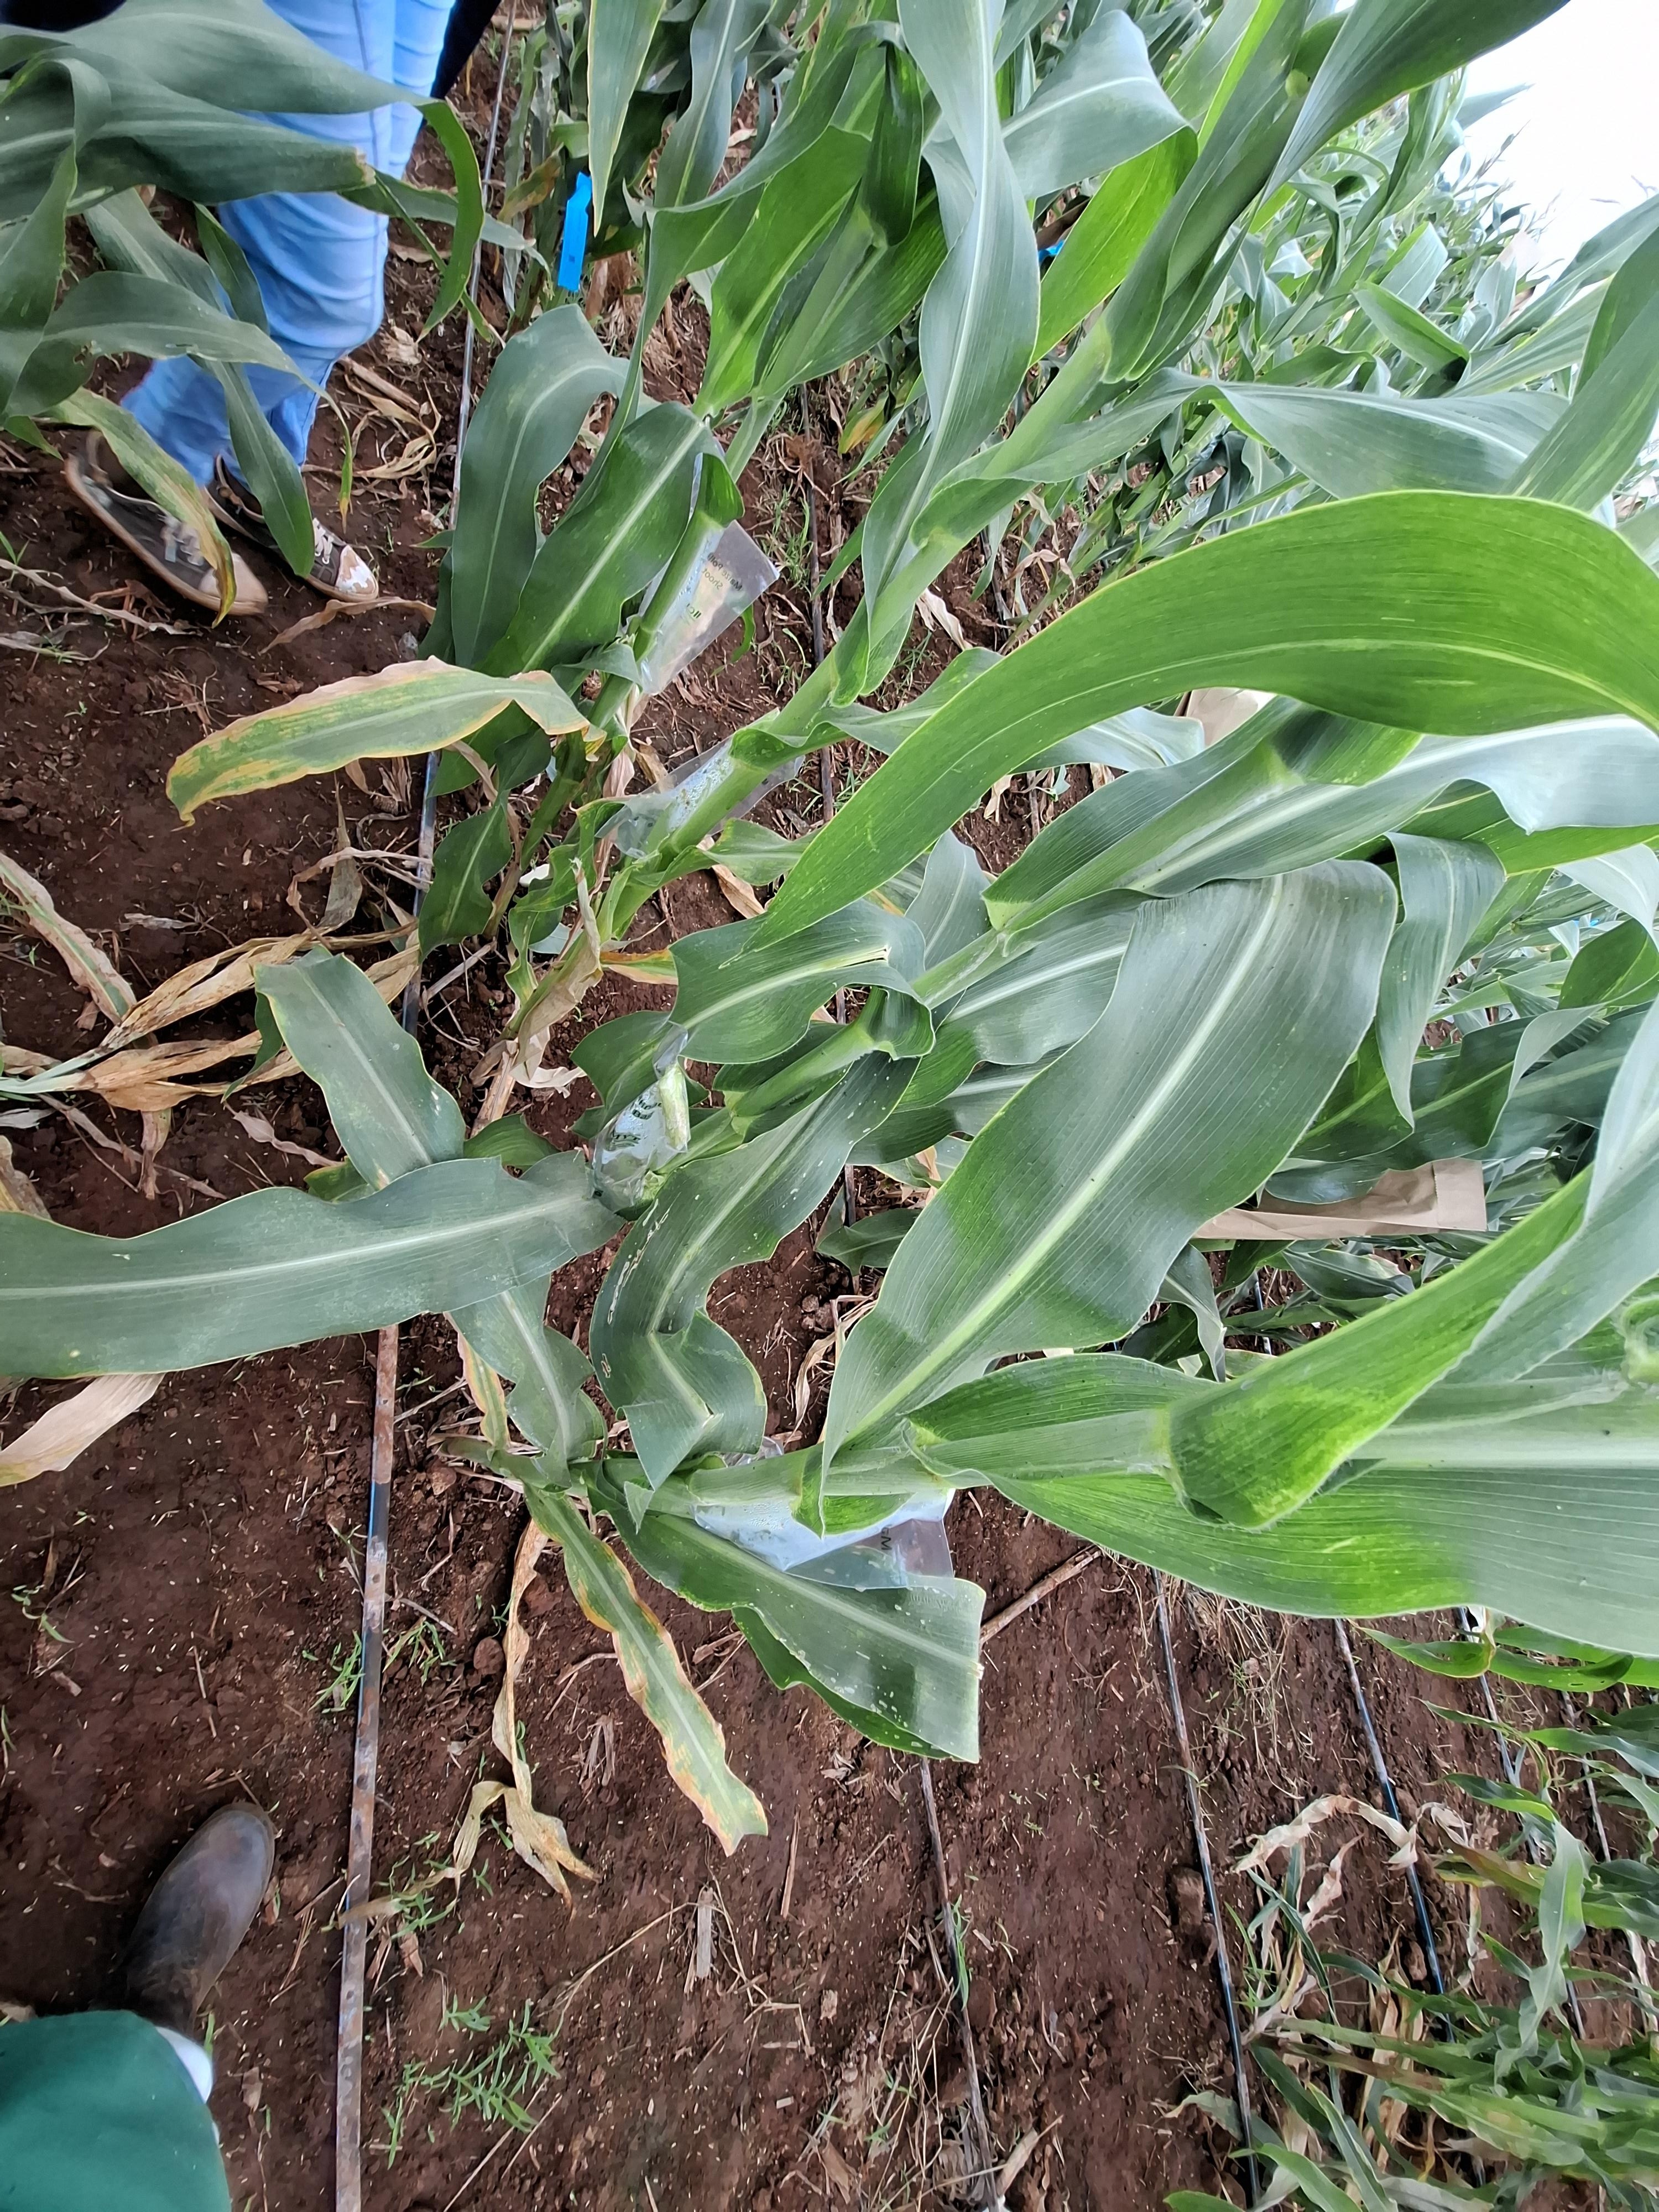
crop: maize
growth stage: flowering
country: Kenya
